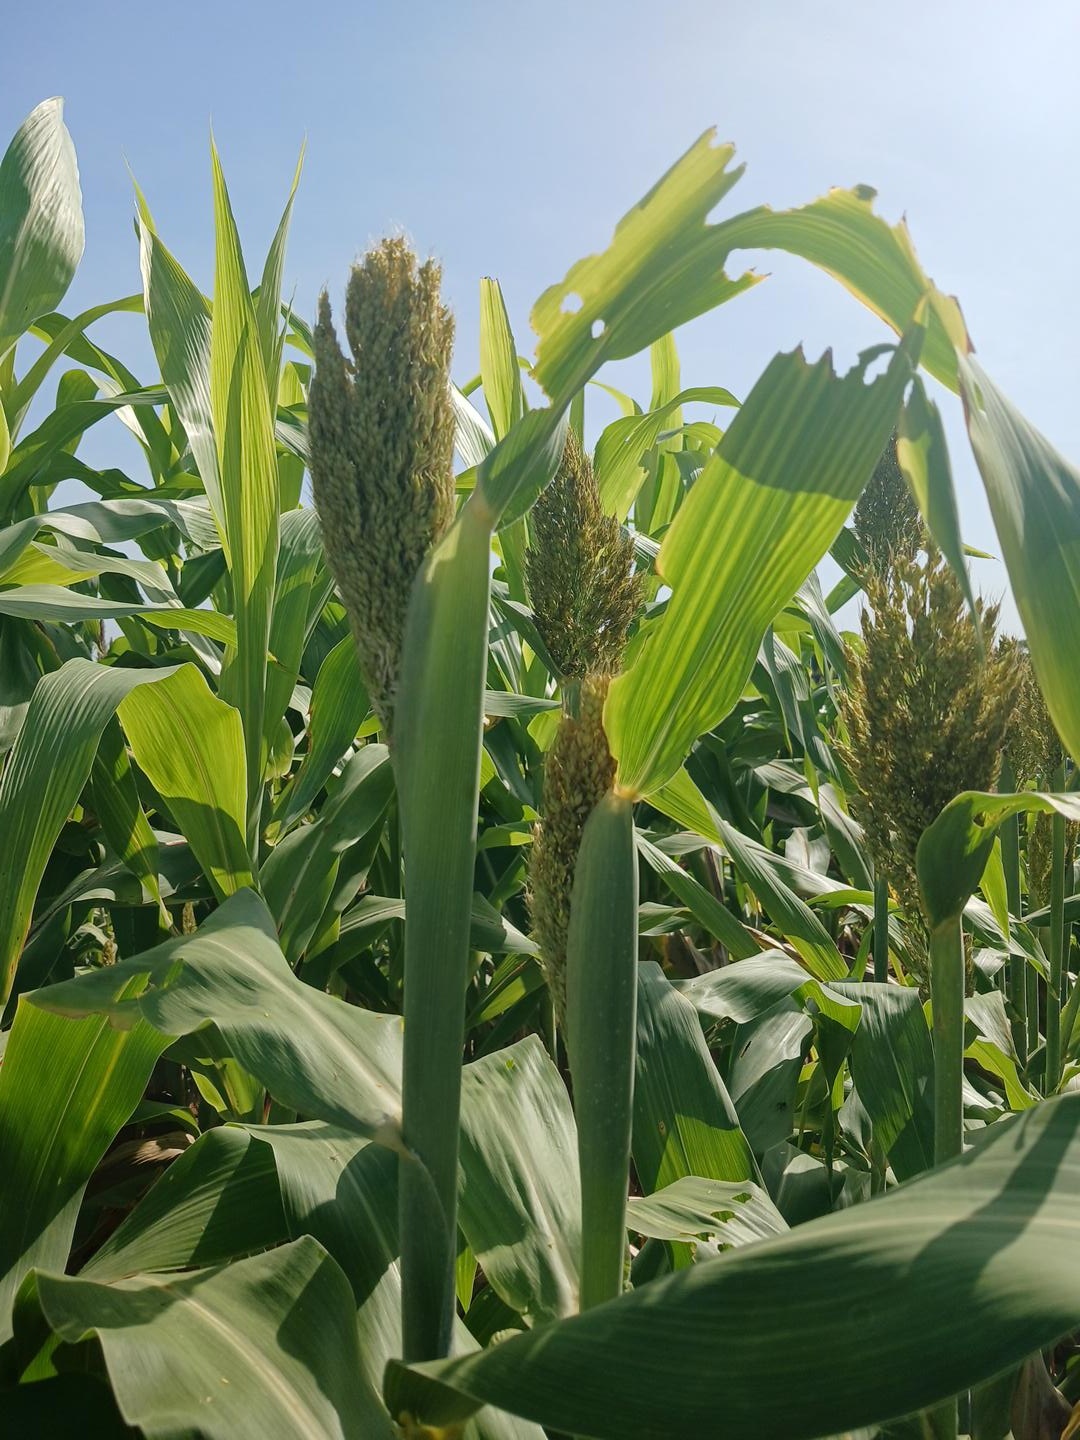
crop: sorghum
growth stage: filling grain
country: Senegal
